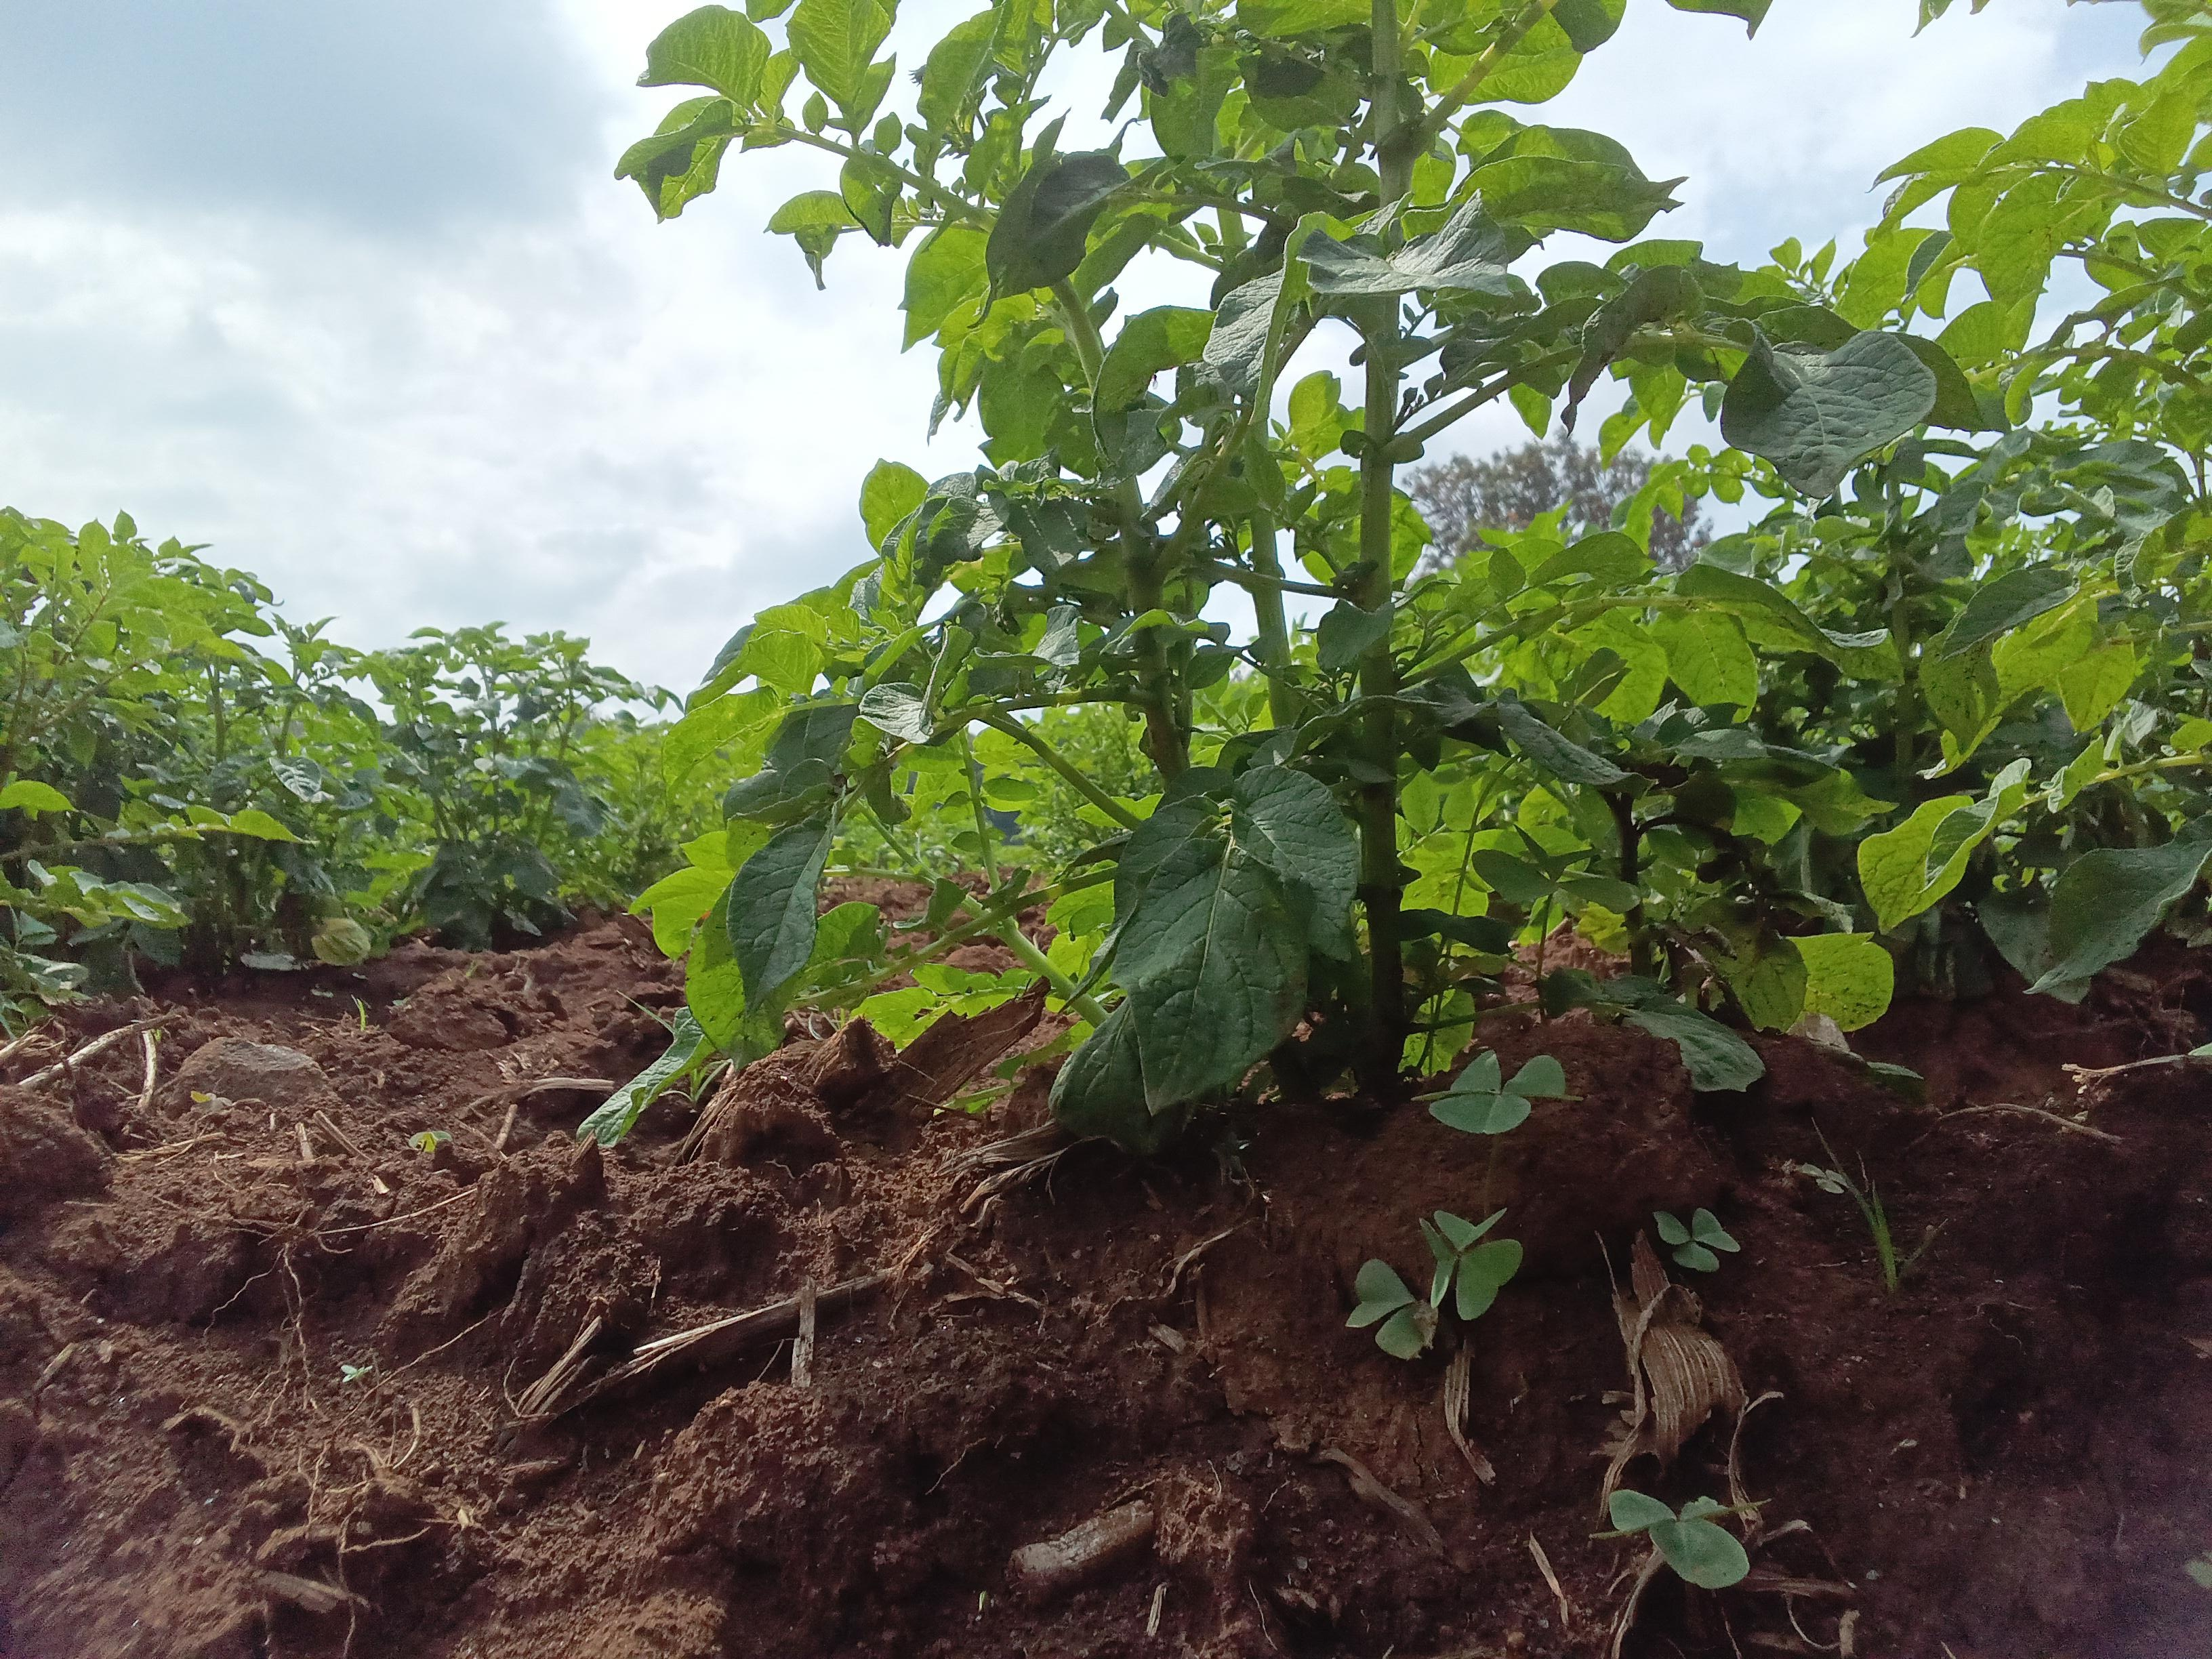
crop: potato
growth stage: vegetative
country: Kenya
